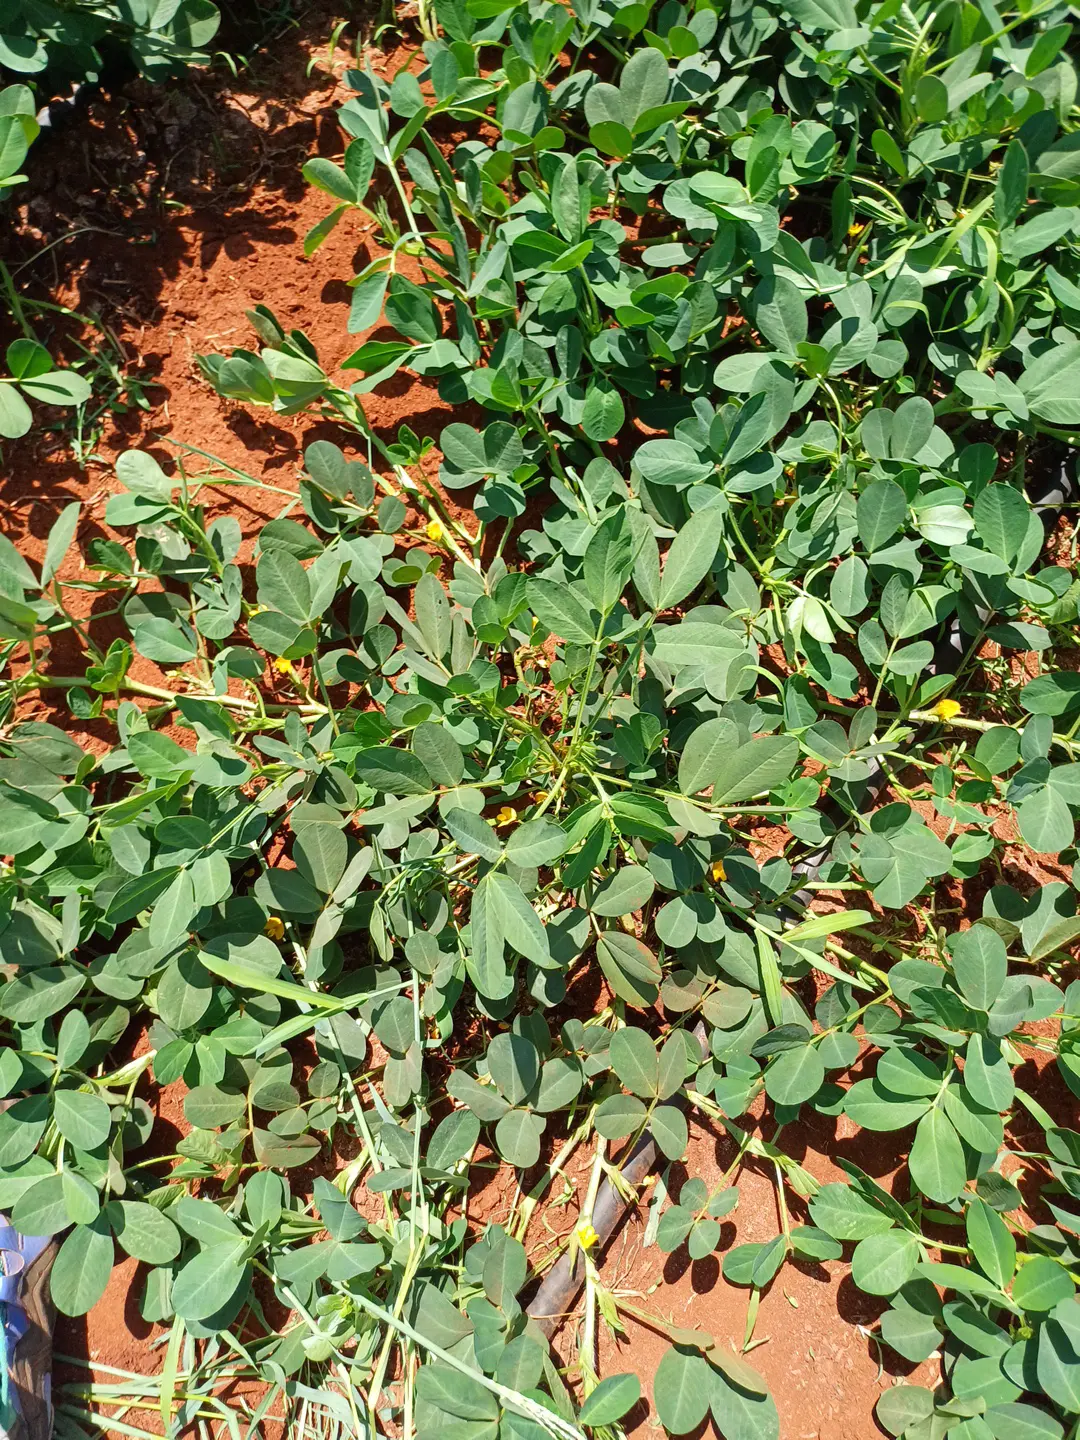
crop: groundnut
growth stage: flowering
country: Kenya
